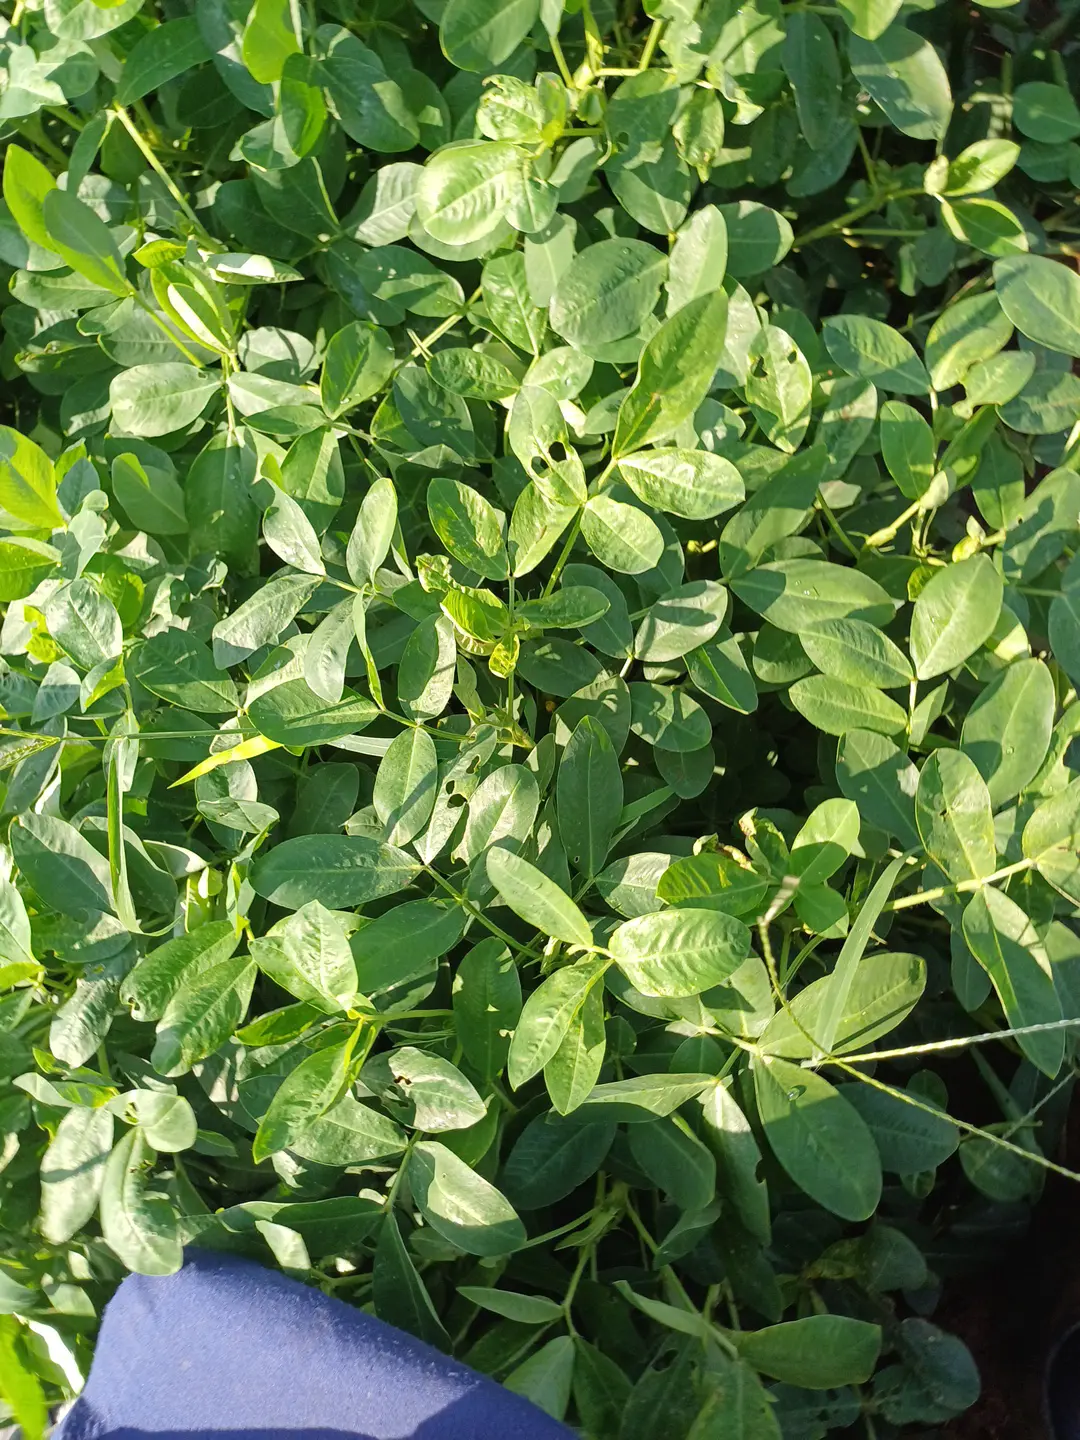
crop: groundnut
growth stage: pegging
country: Kenya
